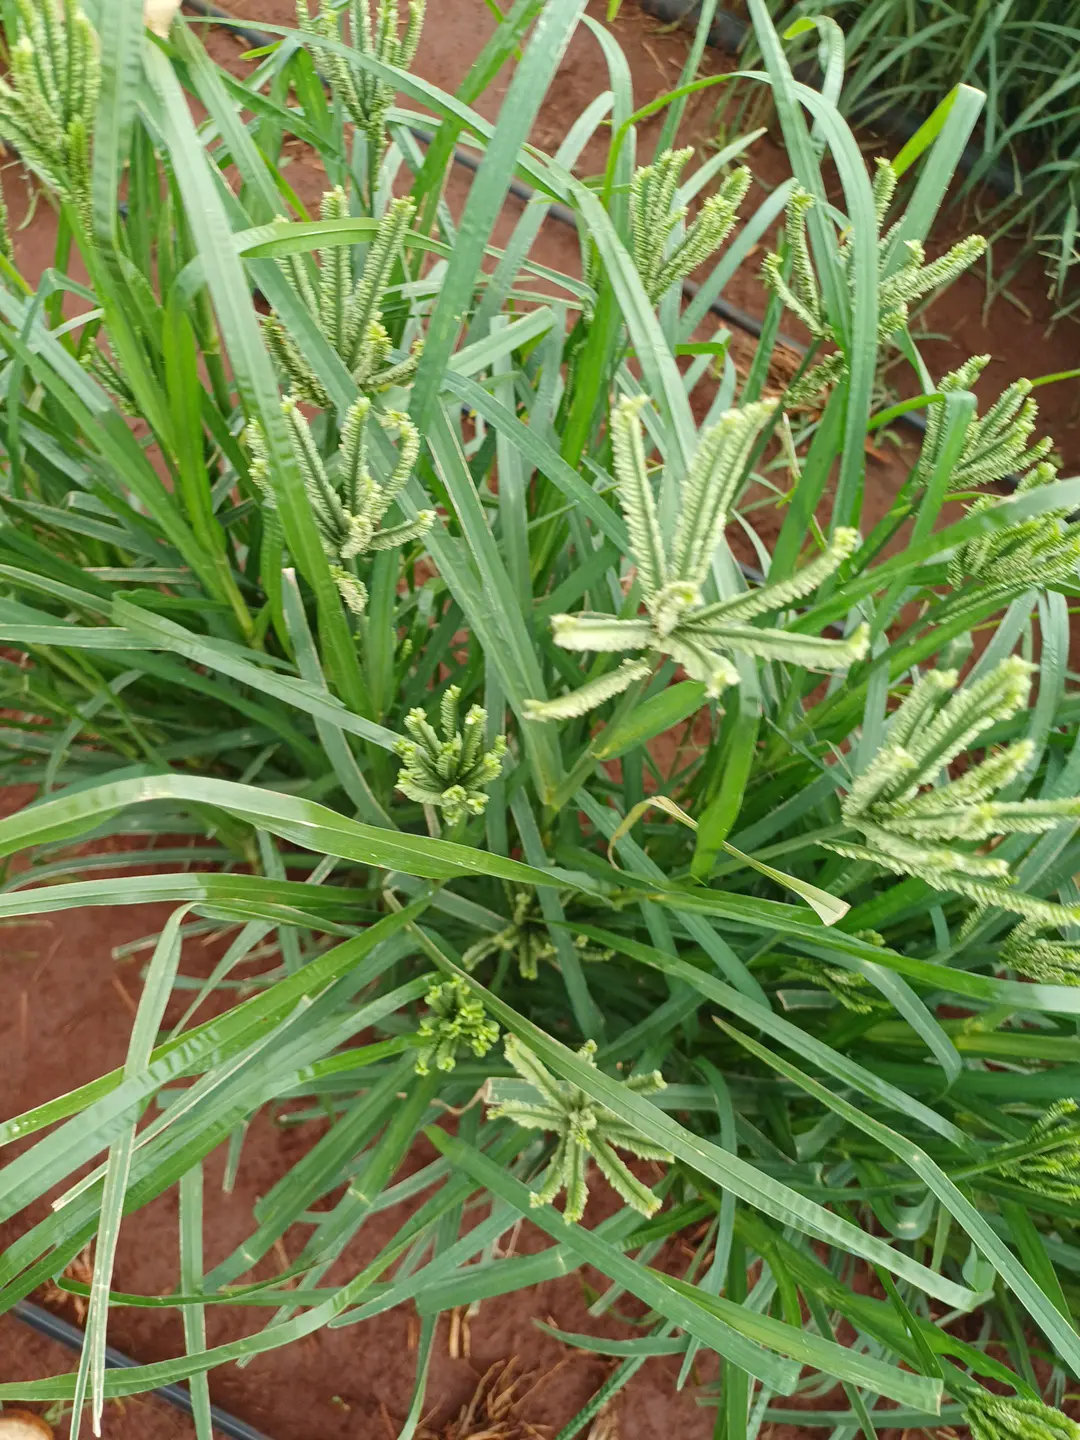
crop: finger millet
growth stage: heading tuber
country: Kenya
